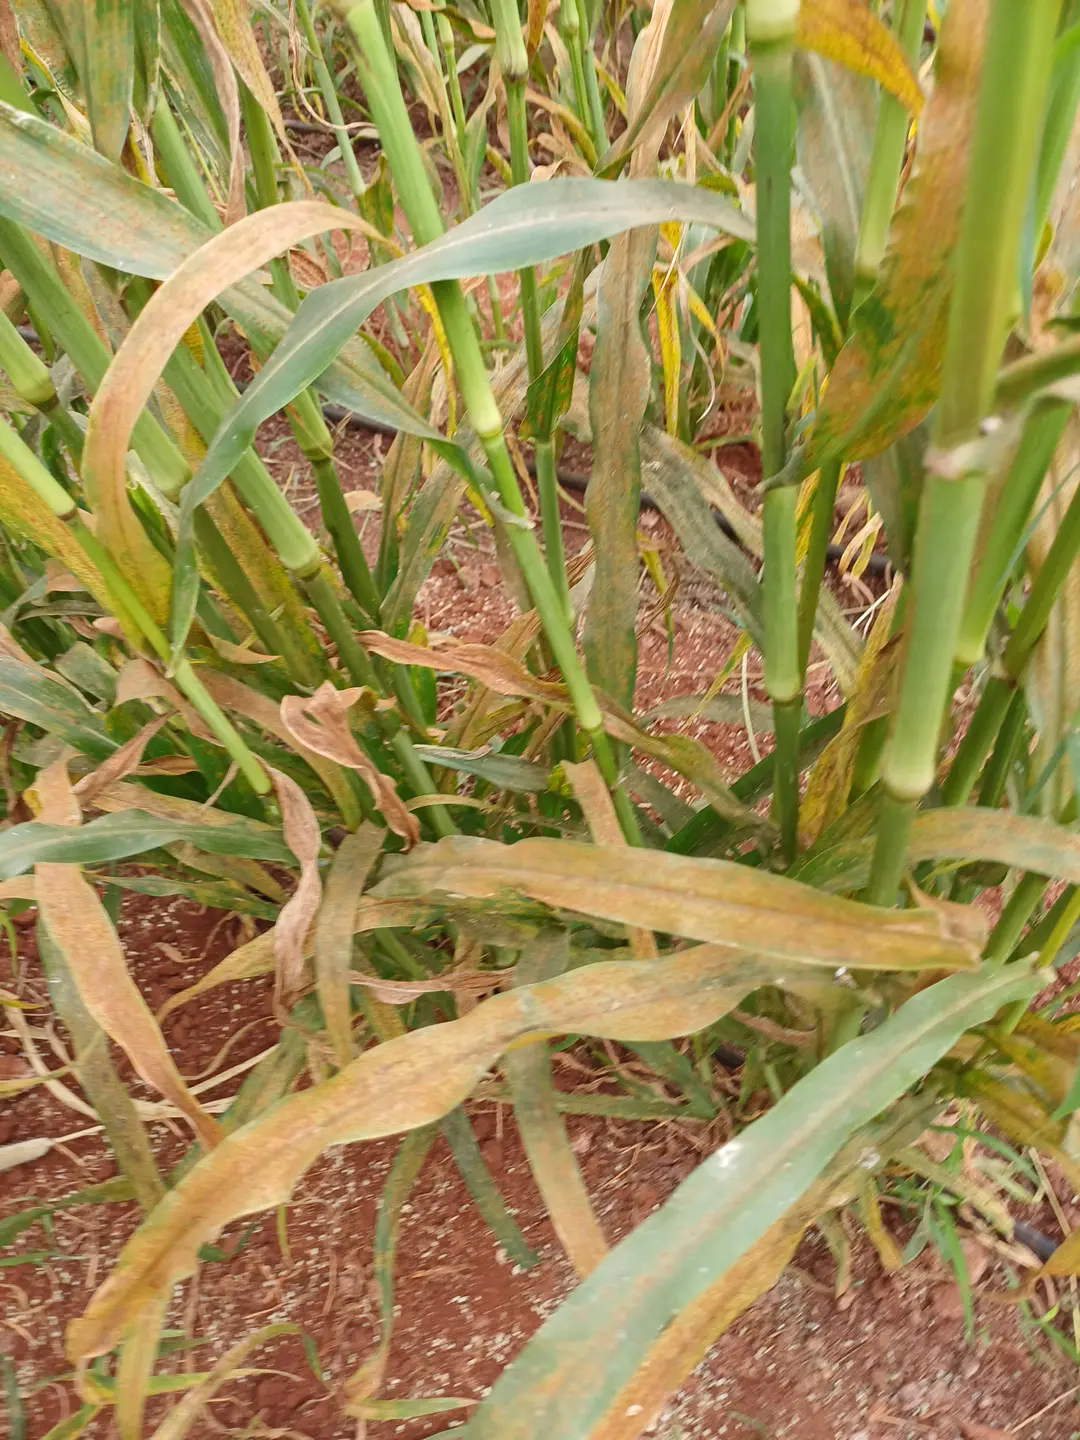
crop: pearl millet
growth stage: filling grain
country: Kenya
